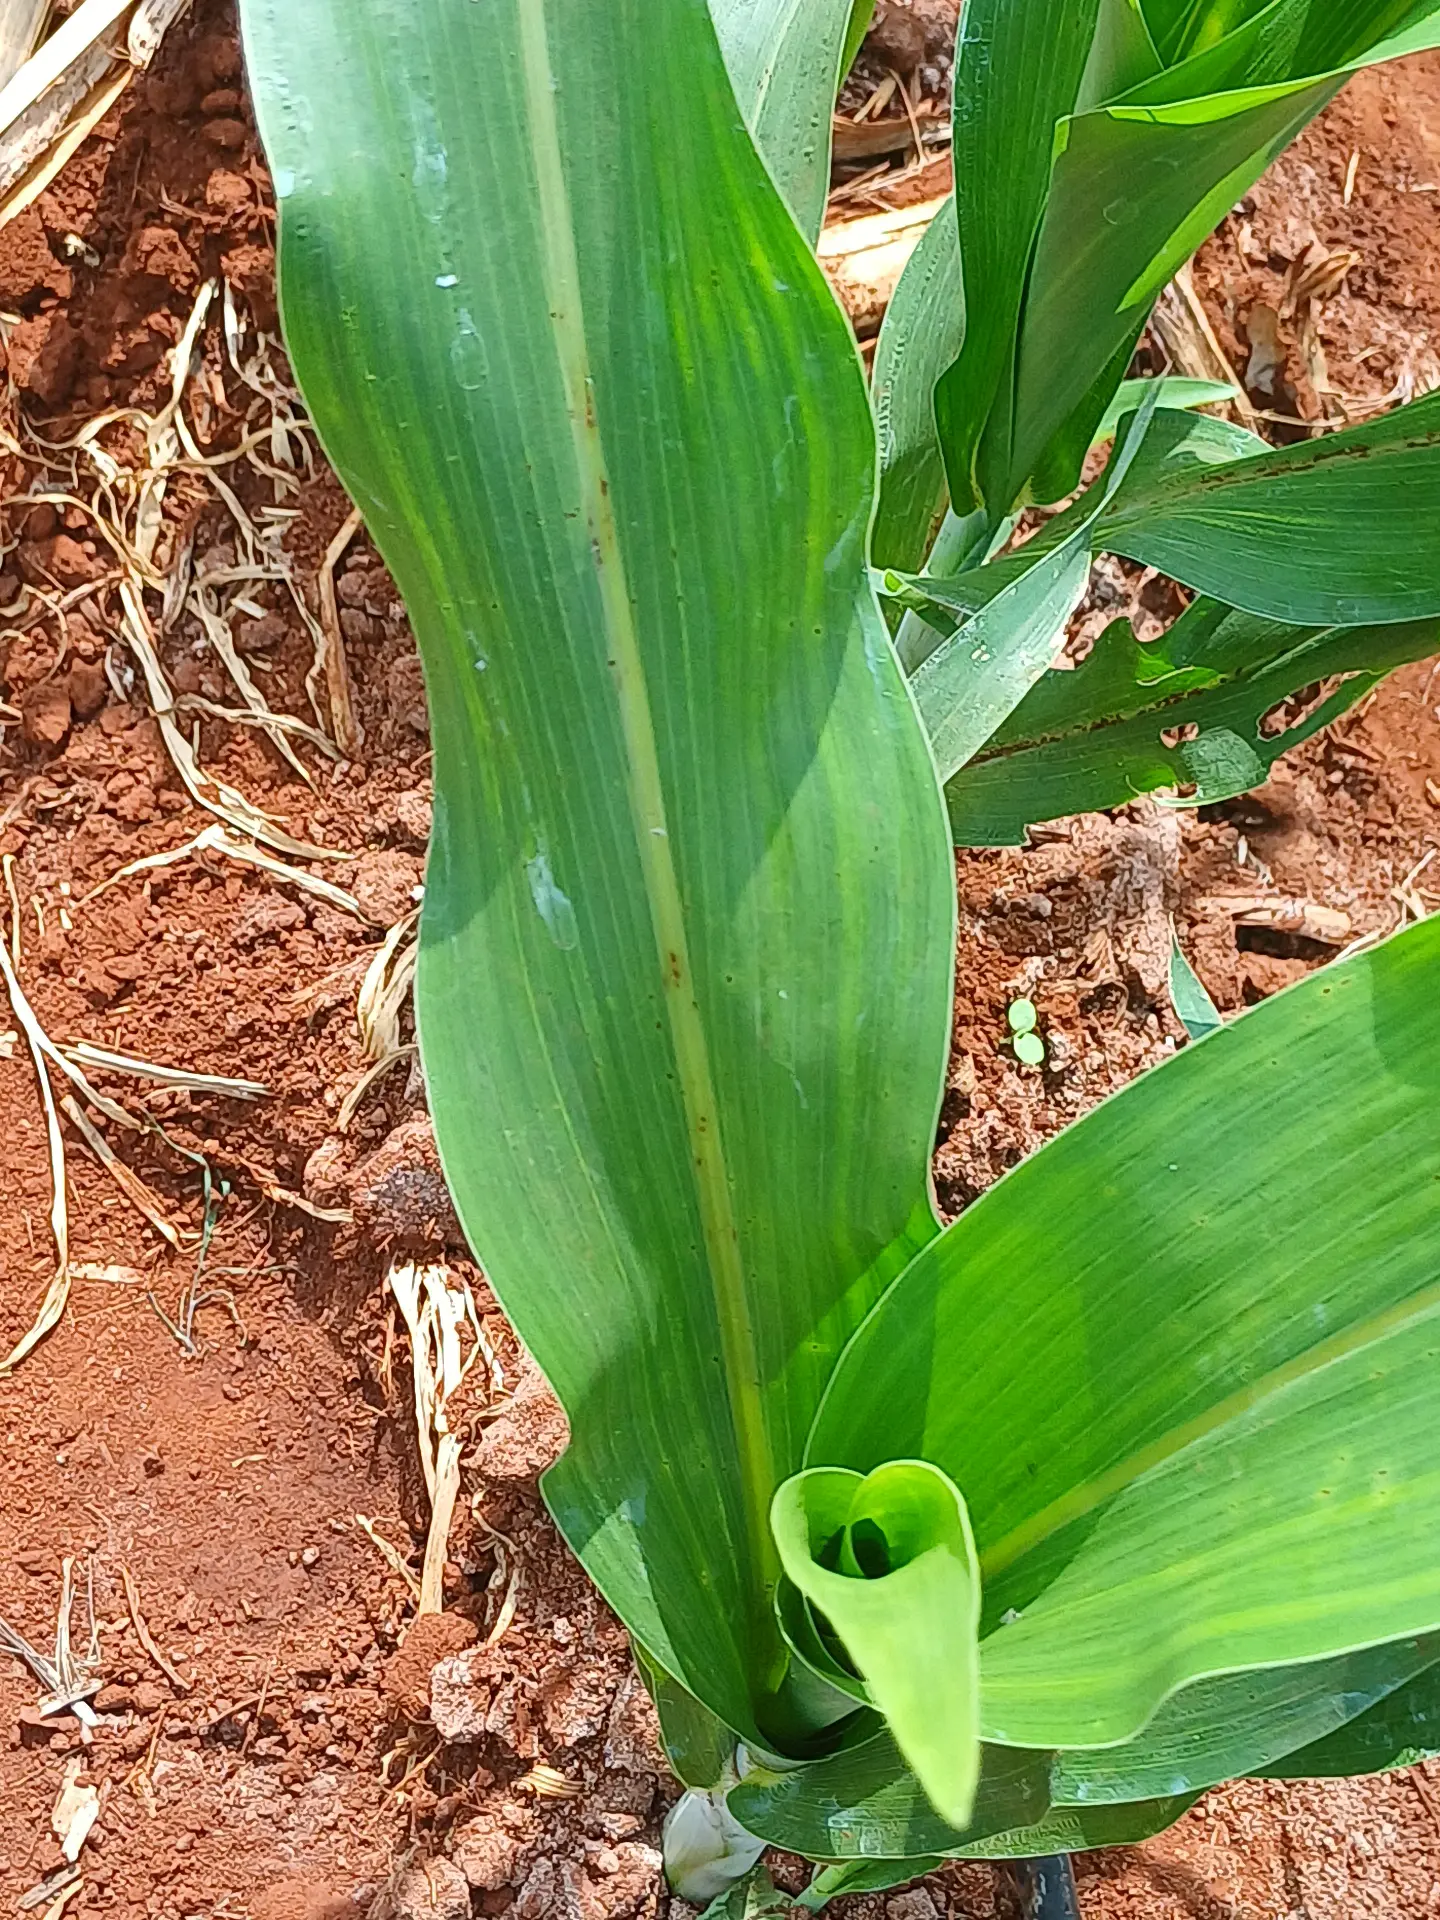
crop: sorghum
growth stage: vegetative
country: Kenya
